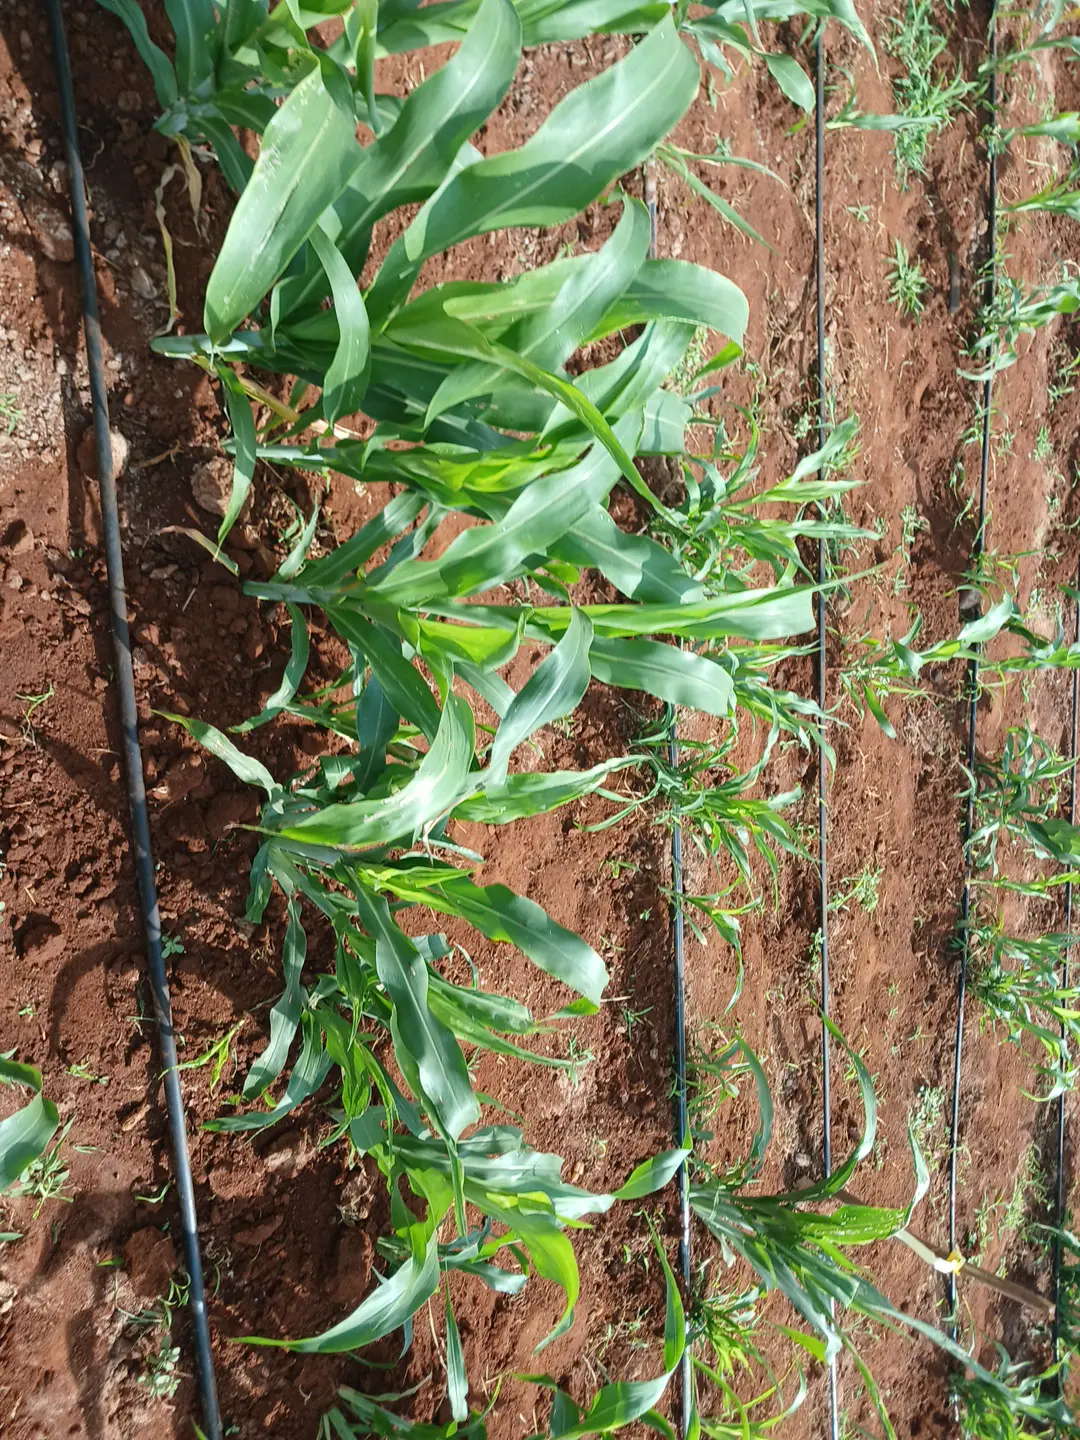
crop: sorghum
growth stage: elongation stem
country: Kenya
